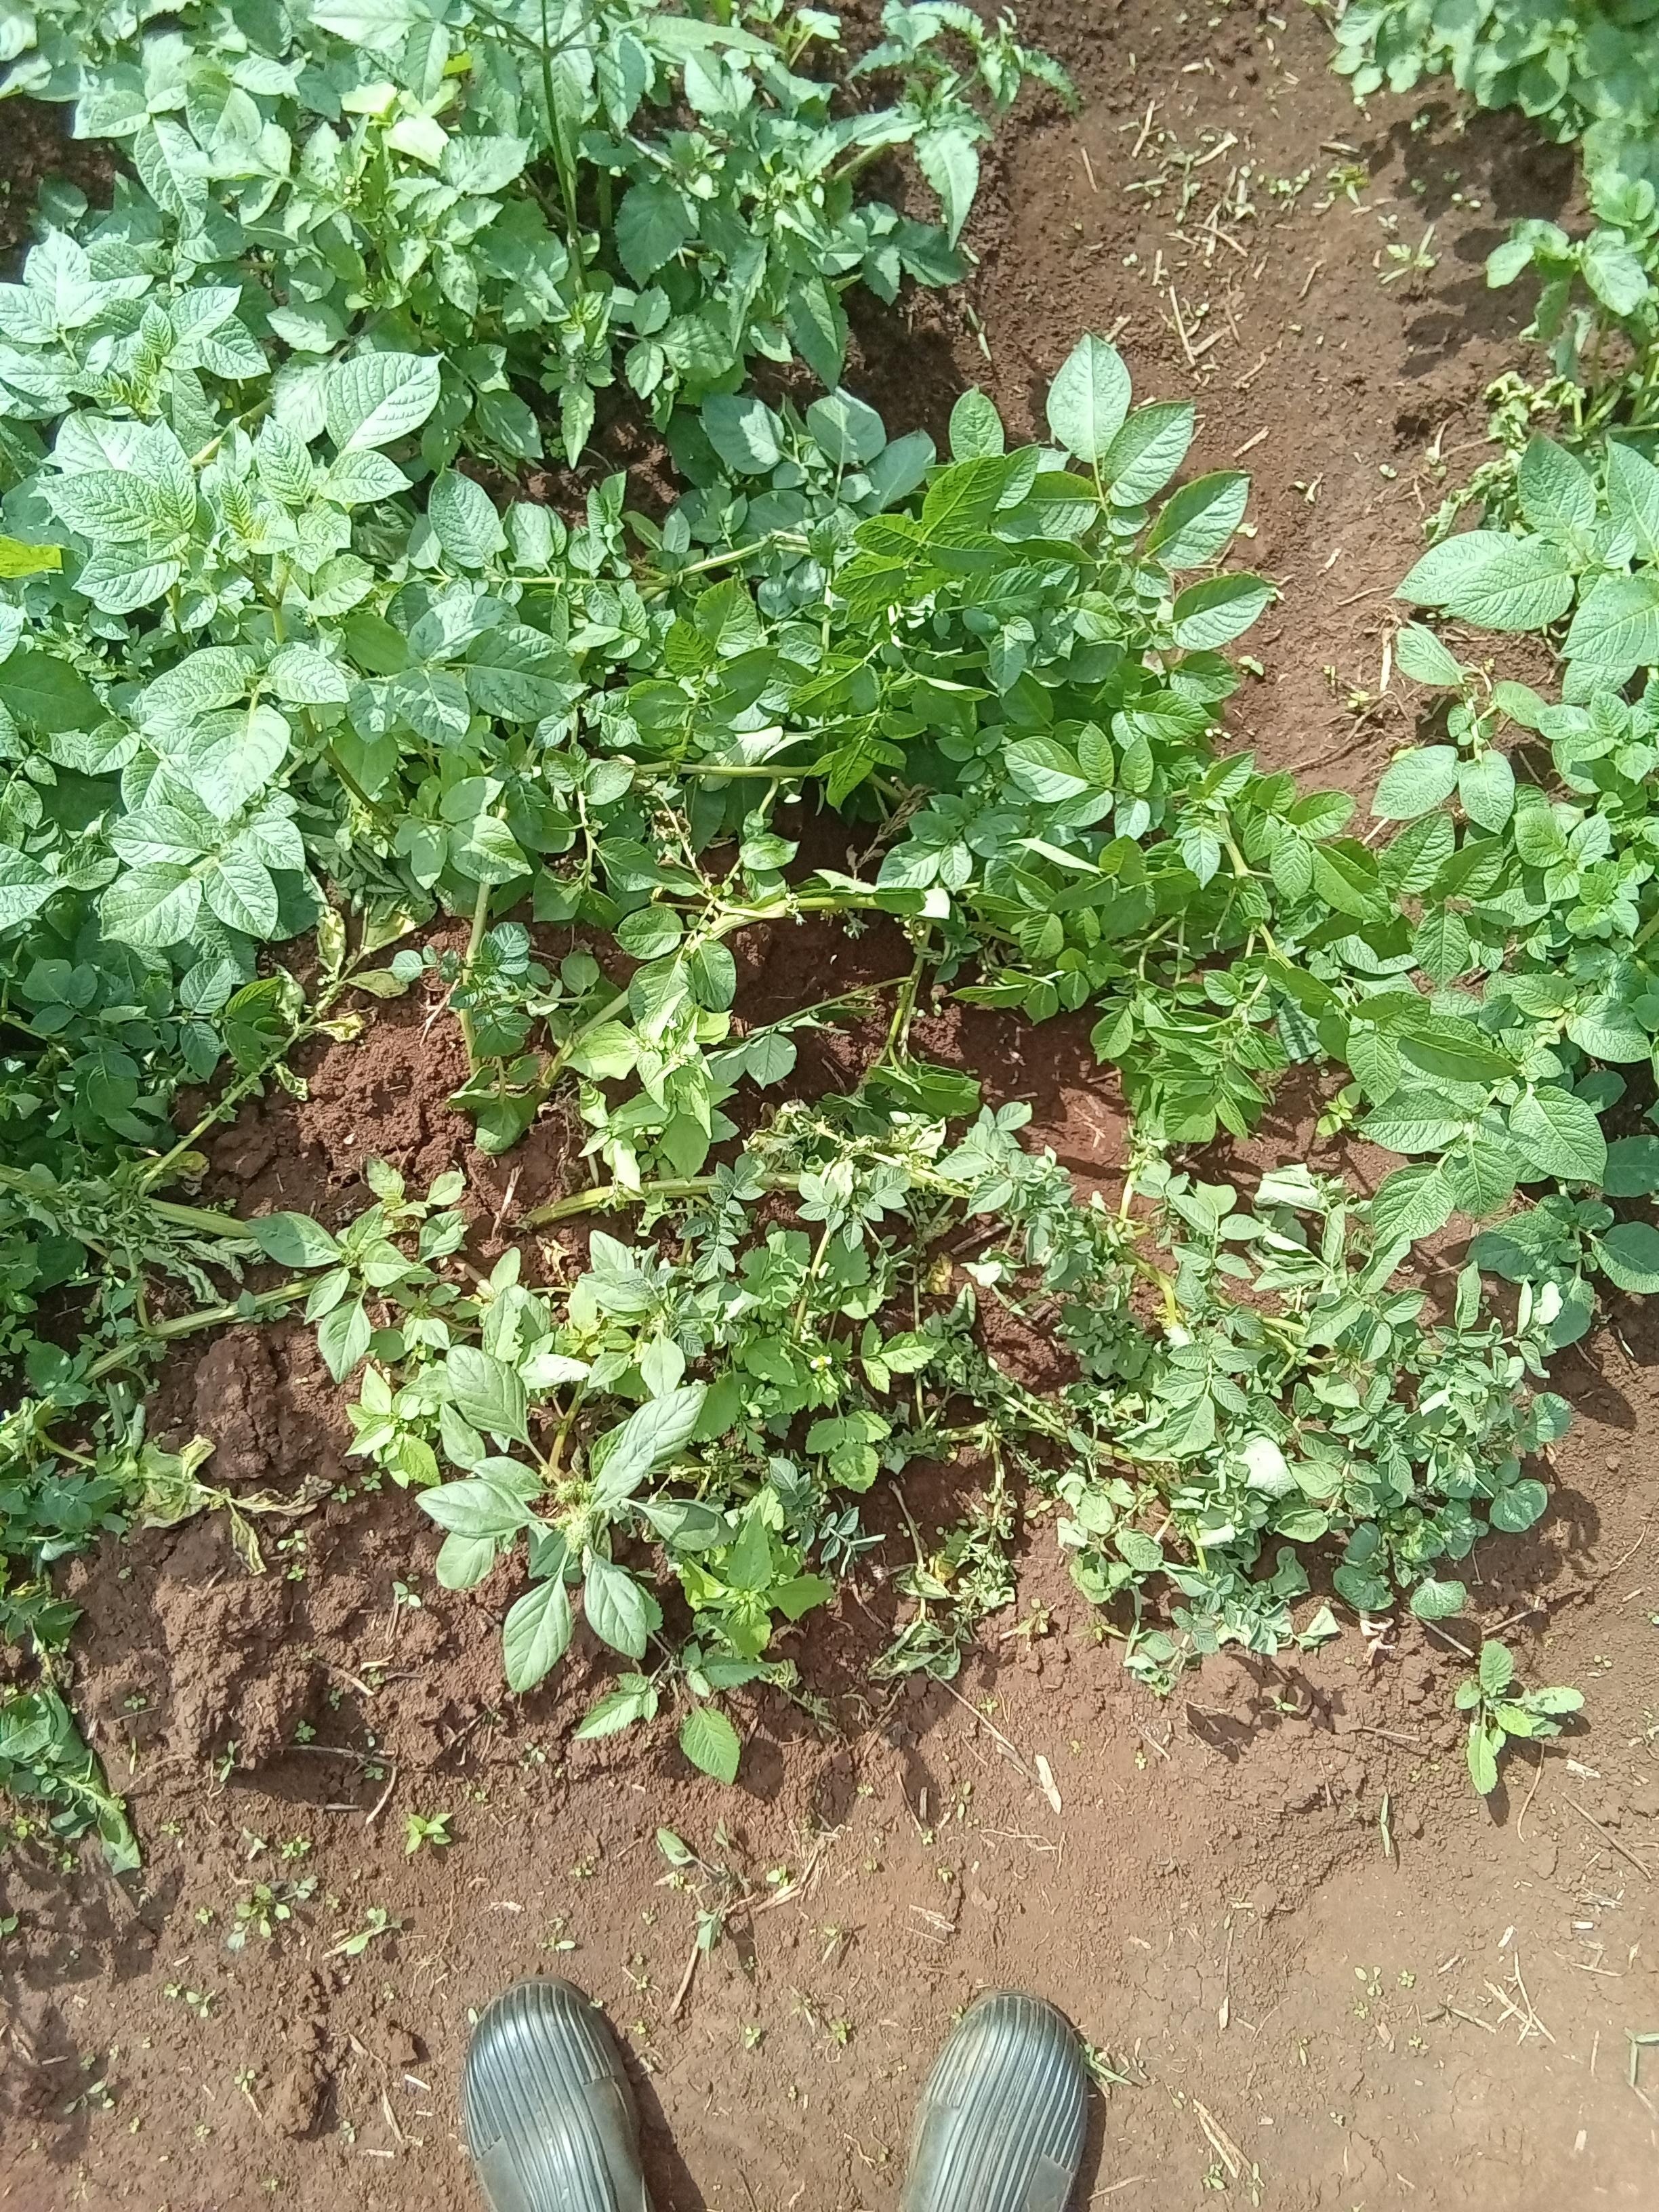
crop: potato
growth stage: flowering
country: Kenya
